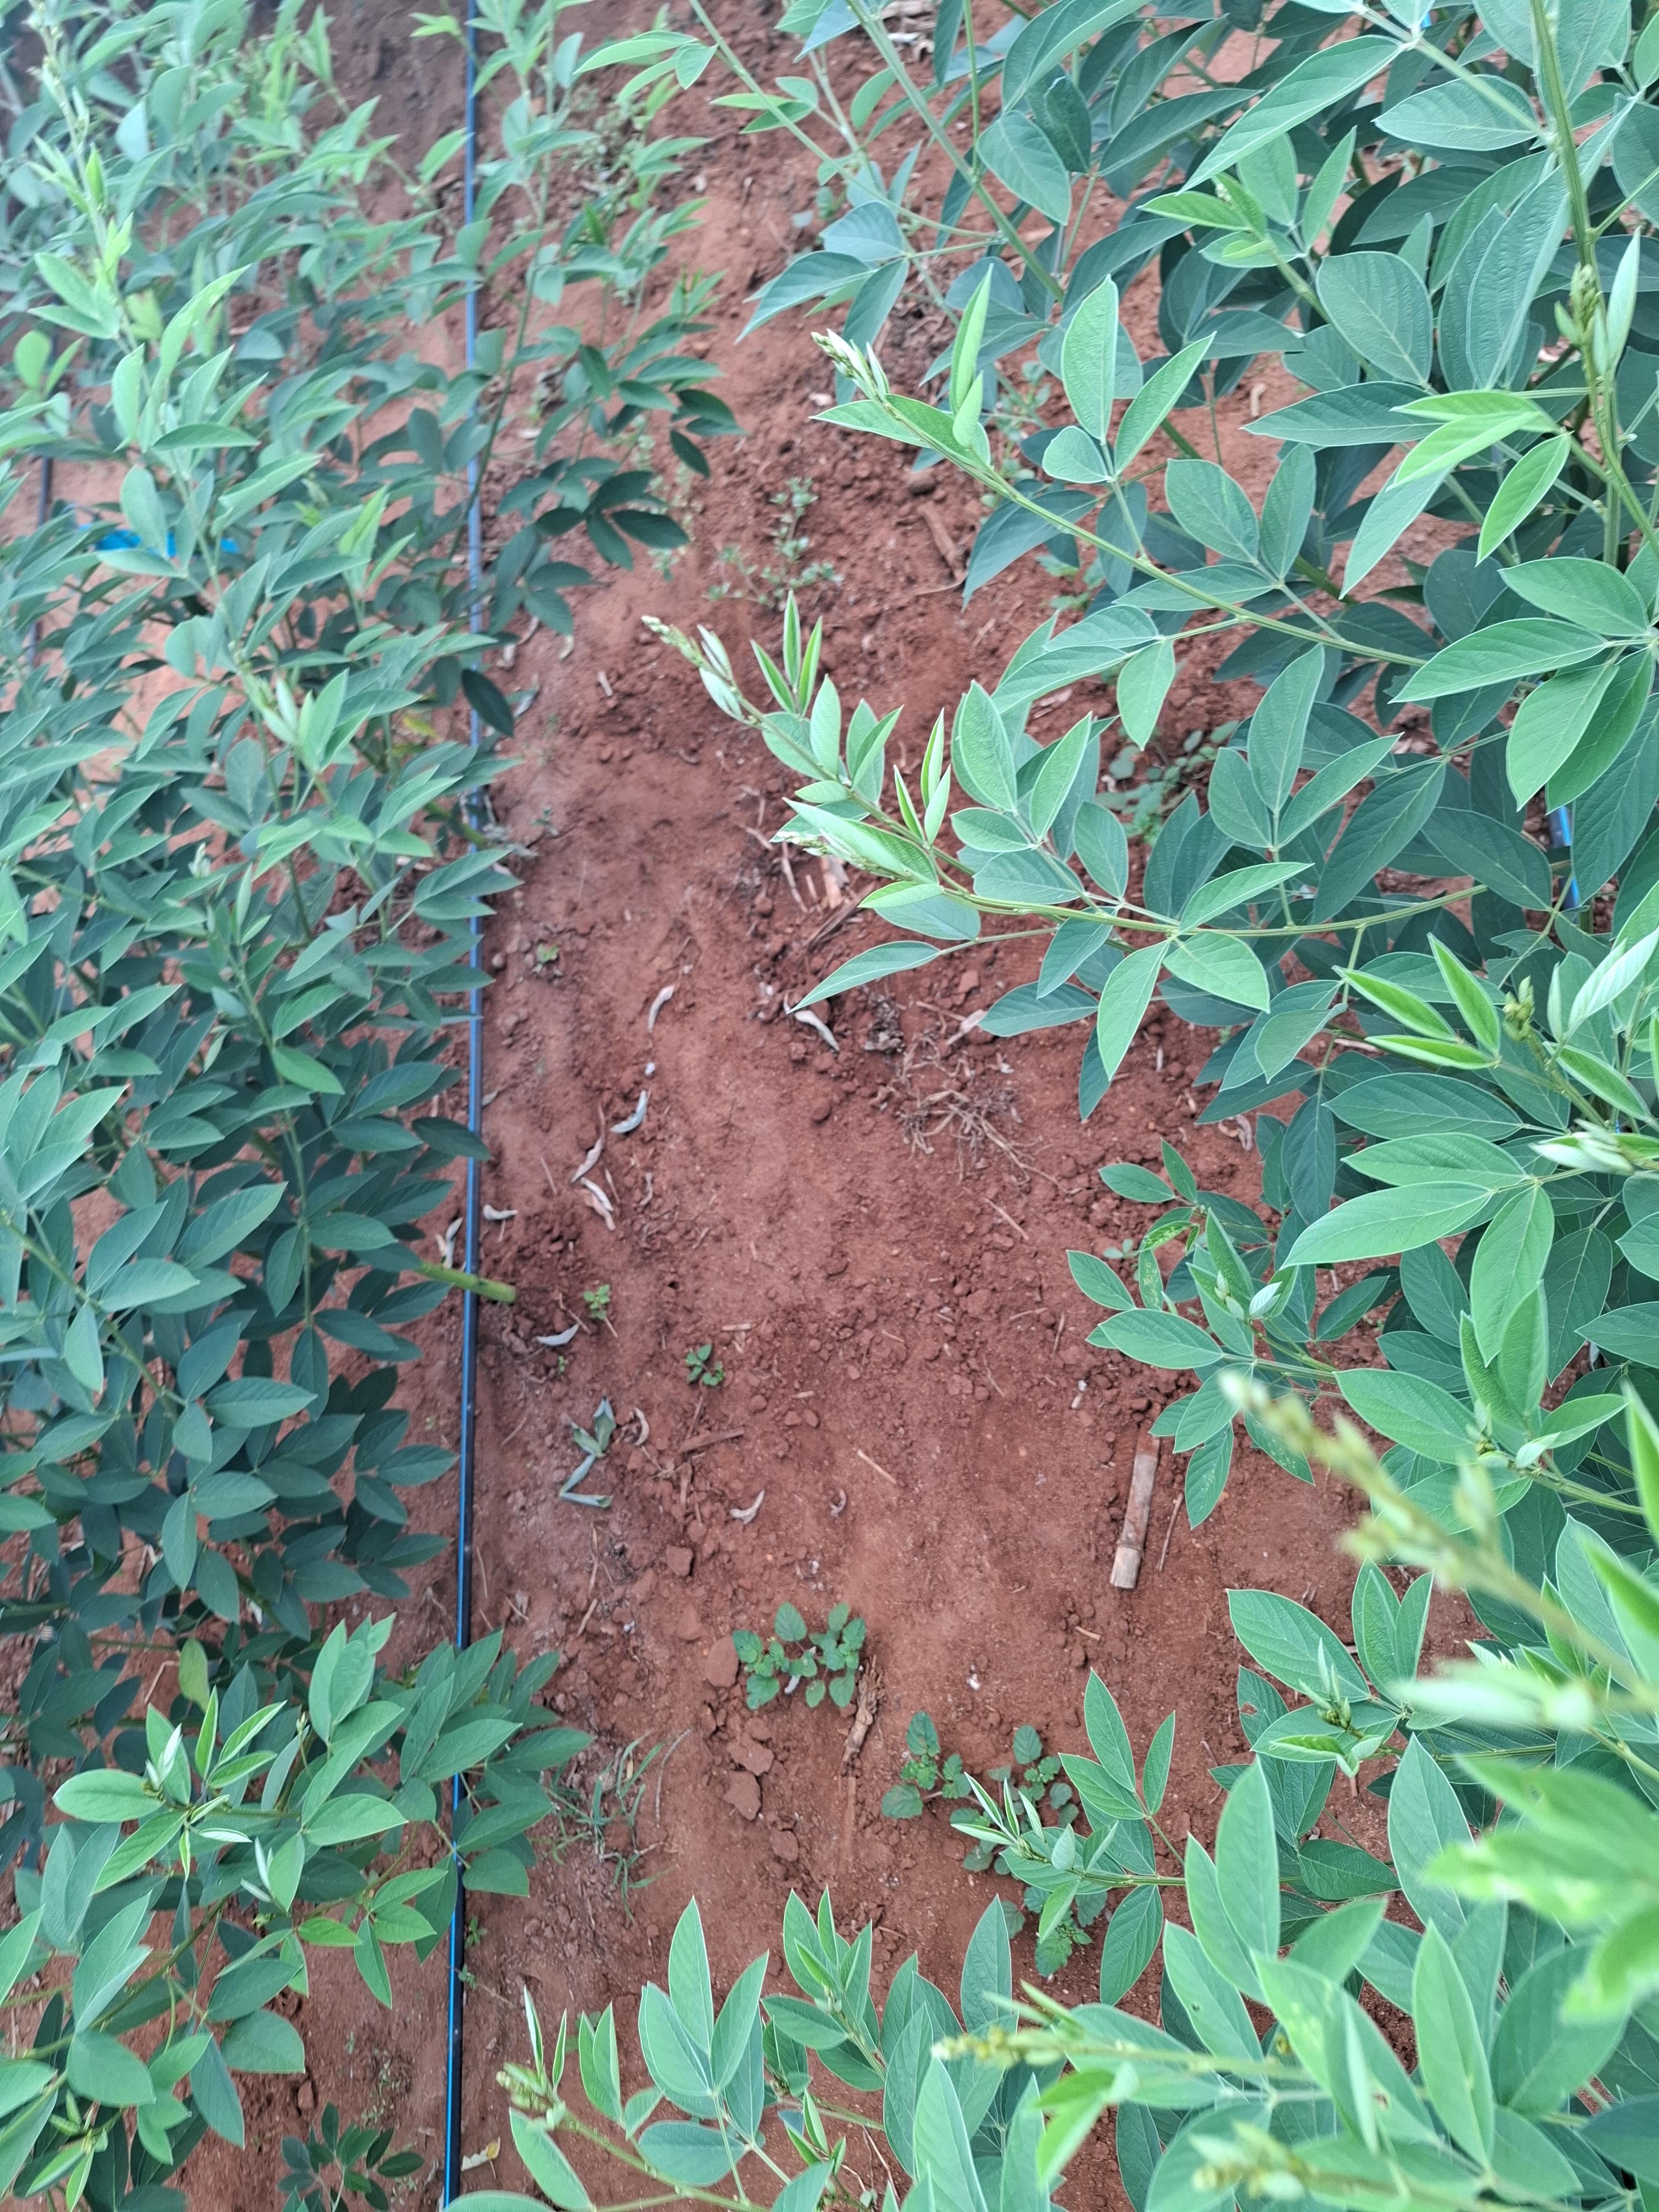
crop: pigeonpea
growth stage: vegetative
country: Kenya
